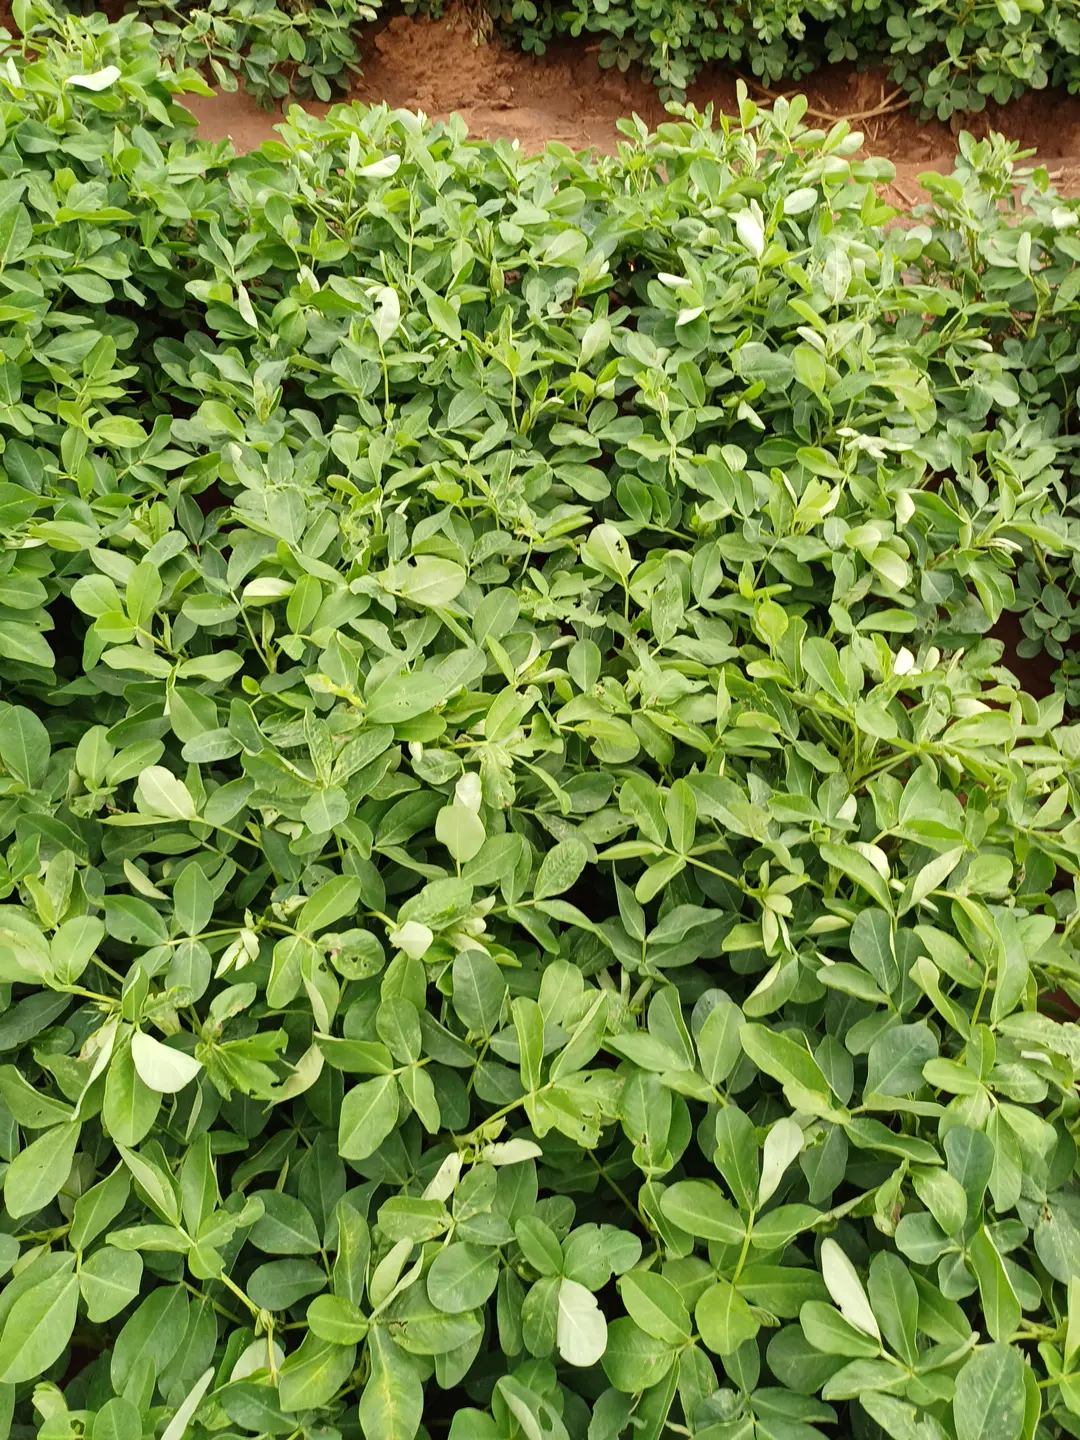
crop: groundnut
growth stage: flowering
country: Kenya
